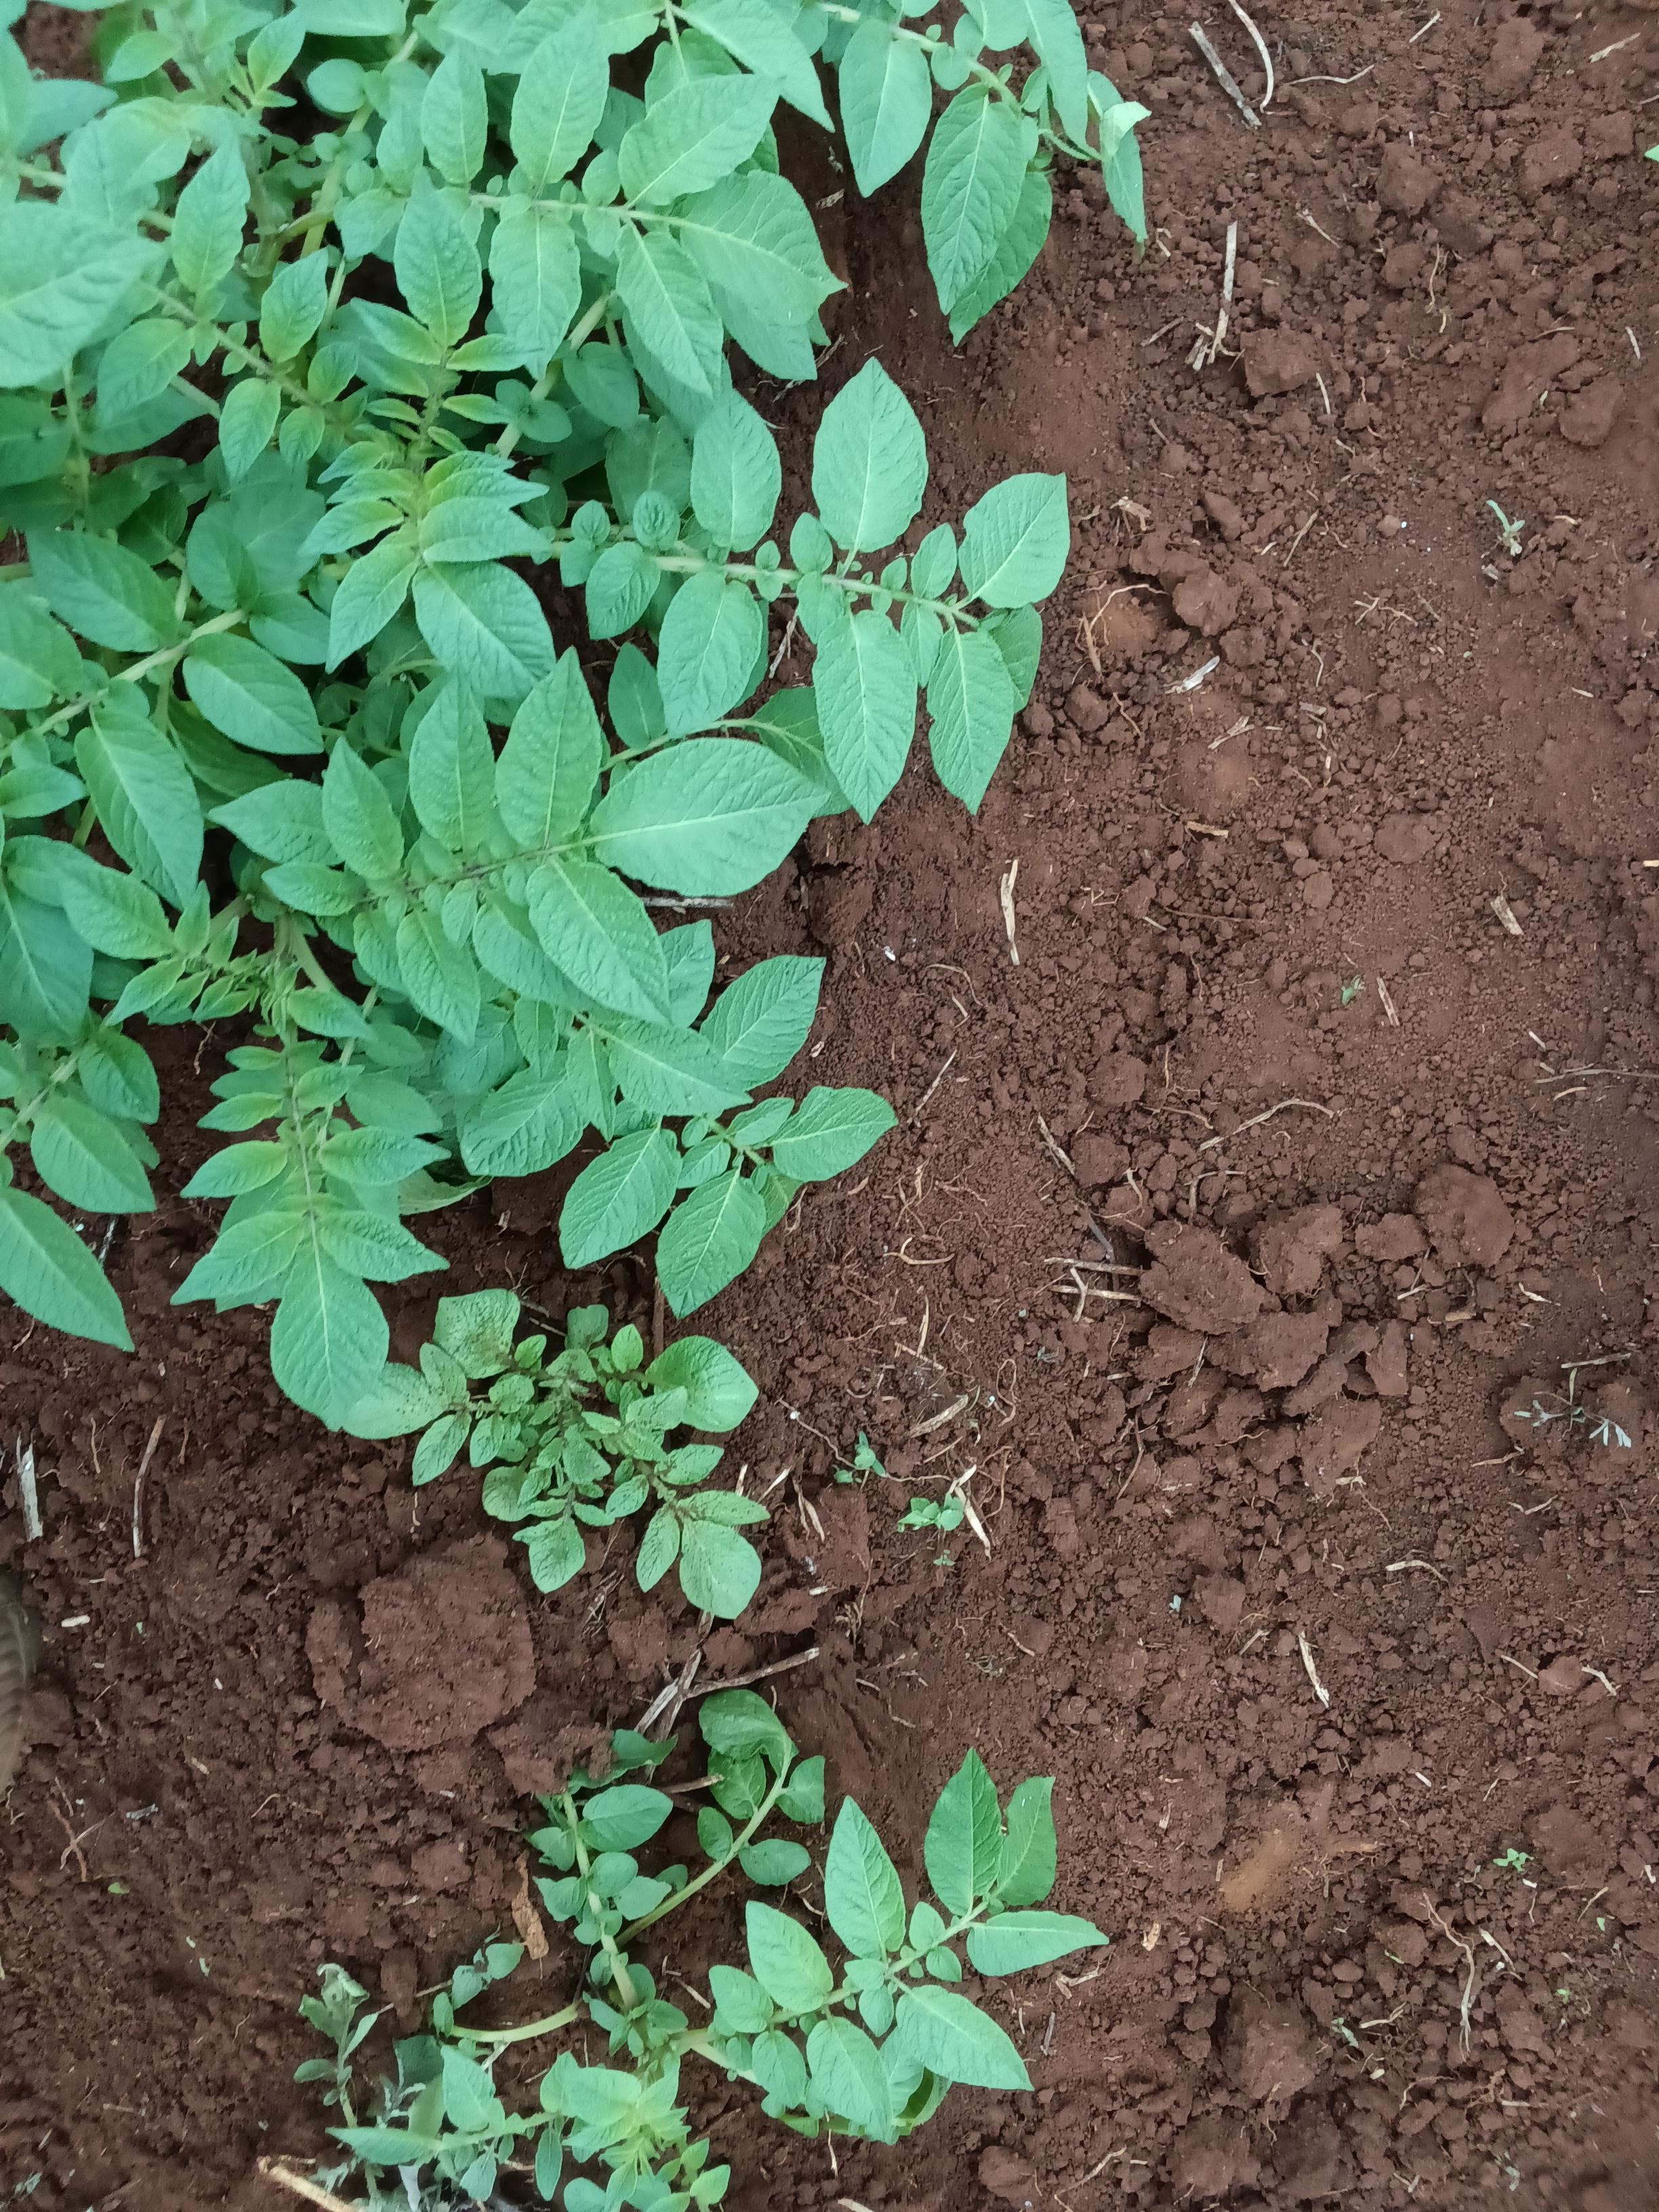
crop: potato
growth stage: emergence
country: Kenya
